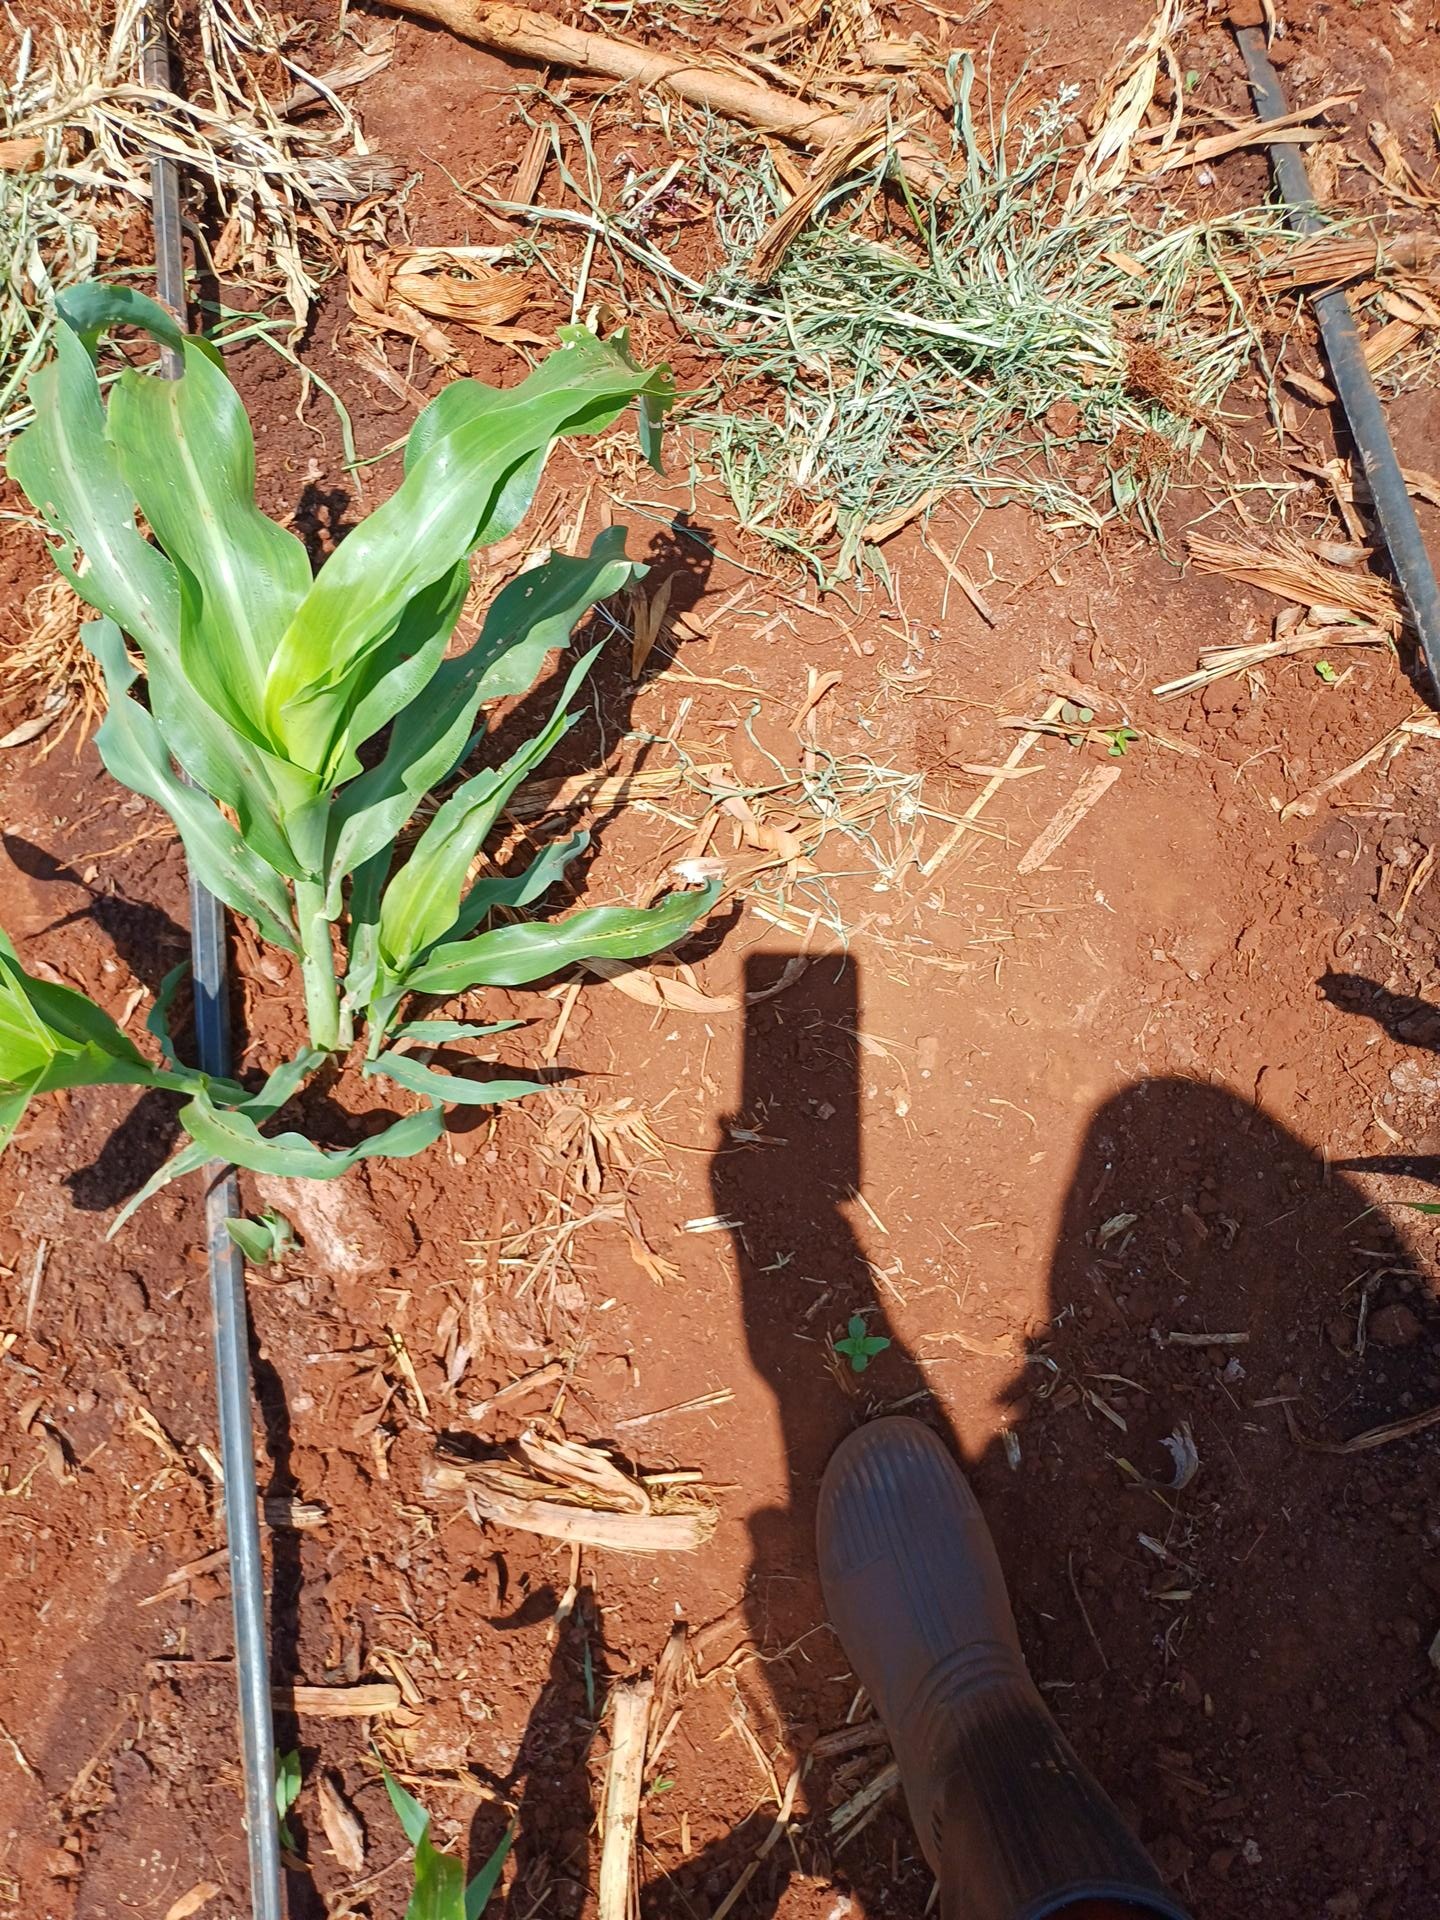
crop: sorghum
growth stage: vegetative
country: Kenya
